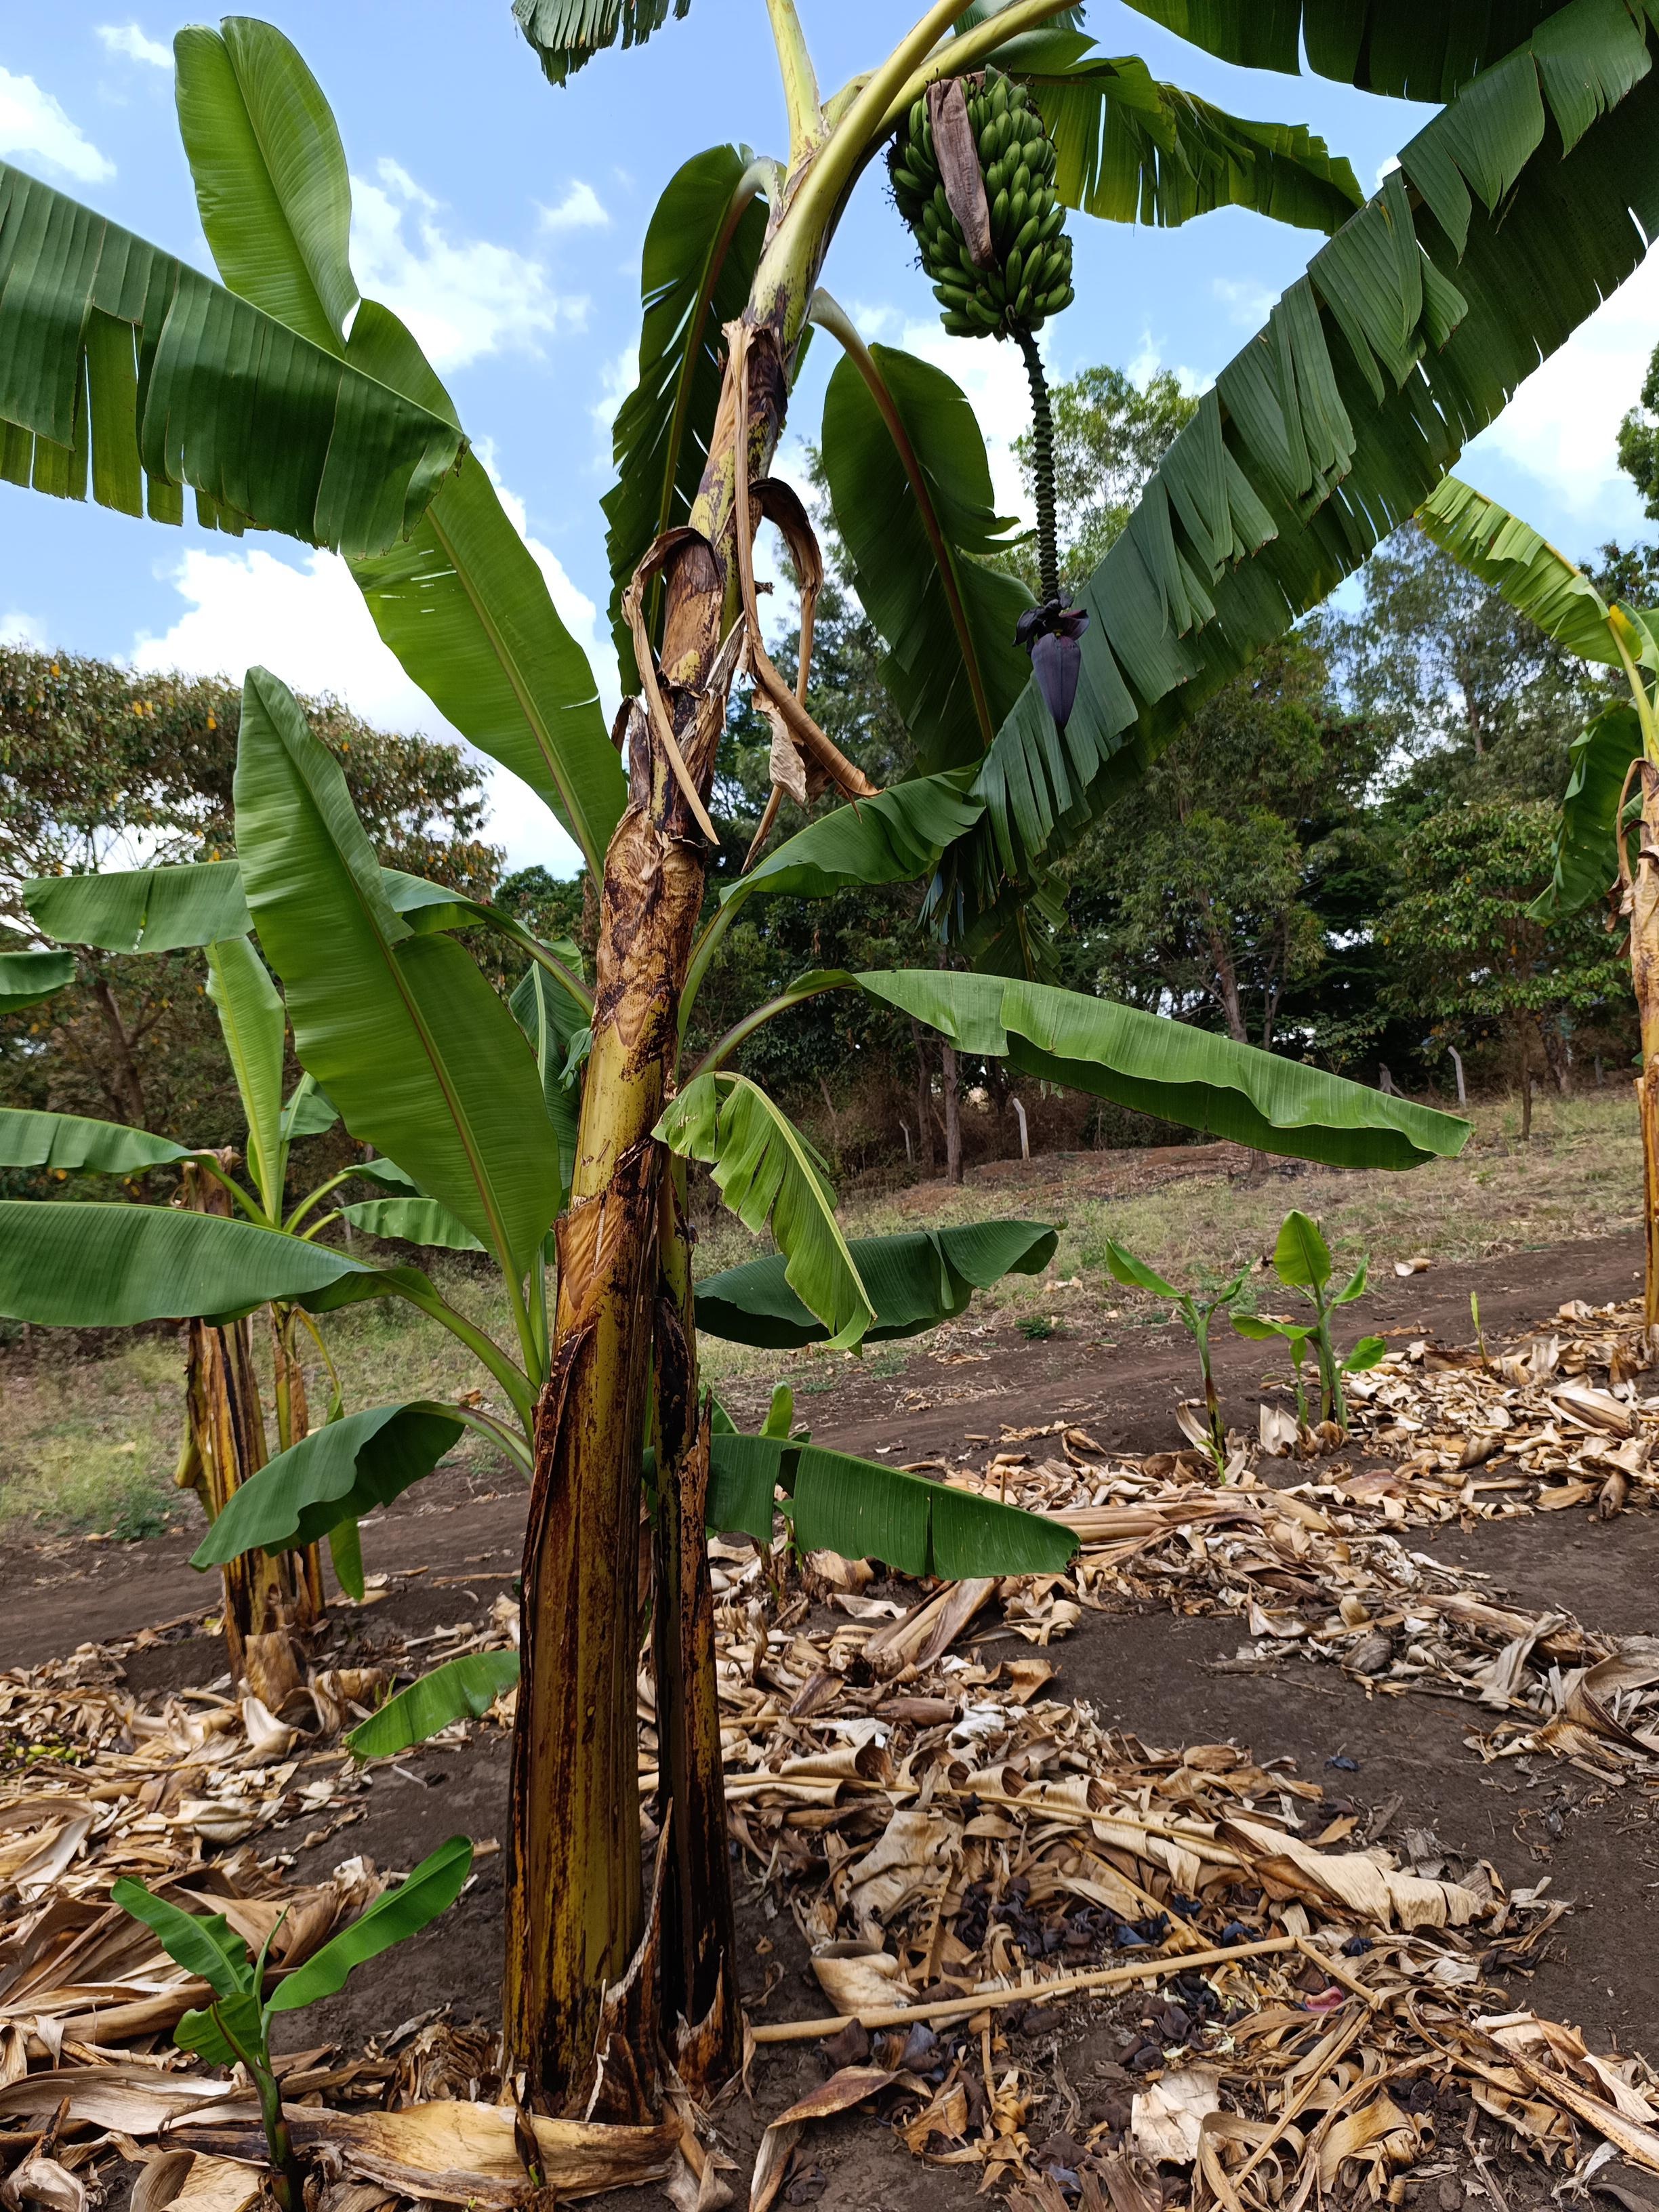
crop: banana
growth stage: development fruit
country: Tanzania
